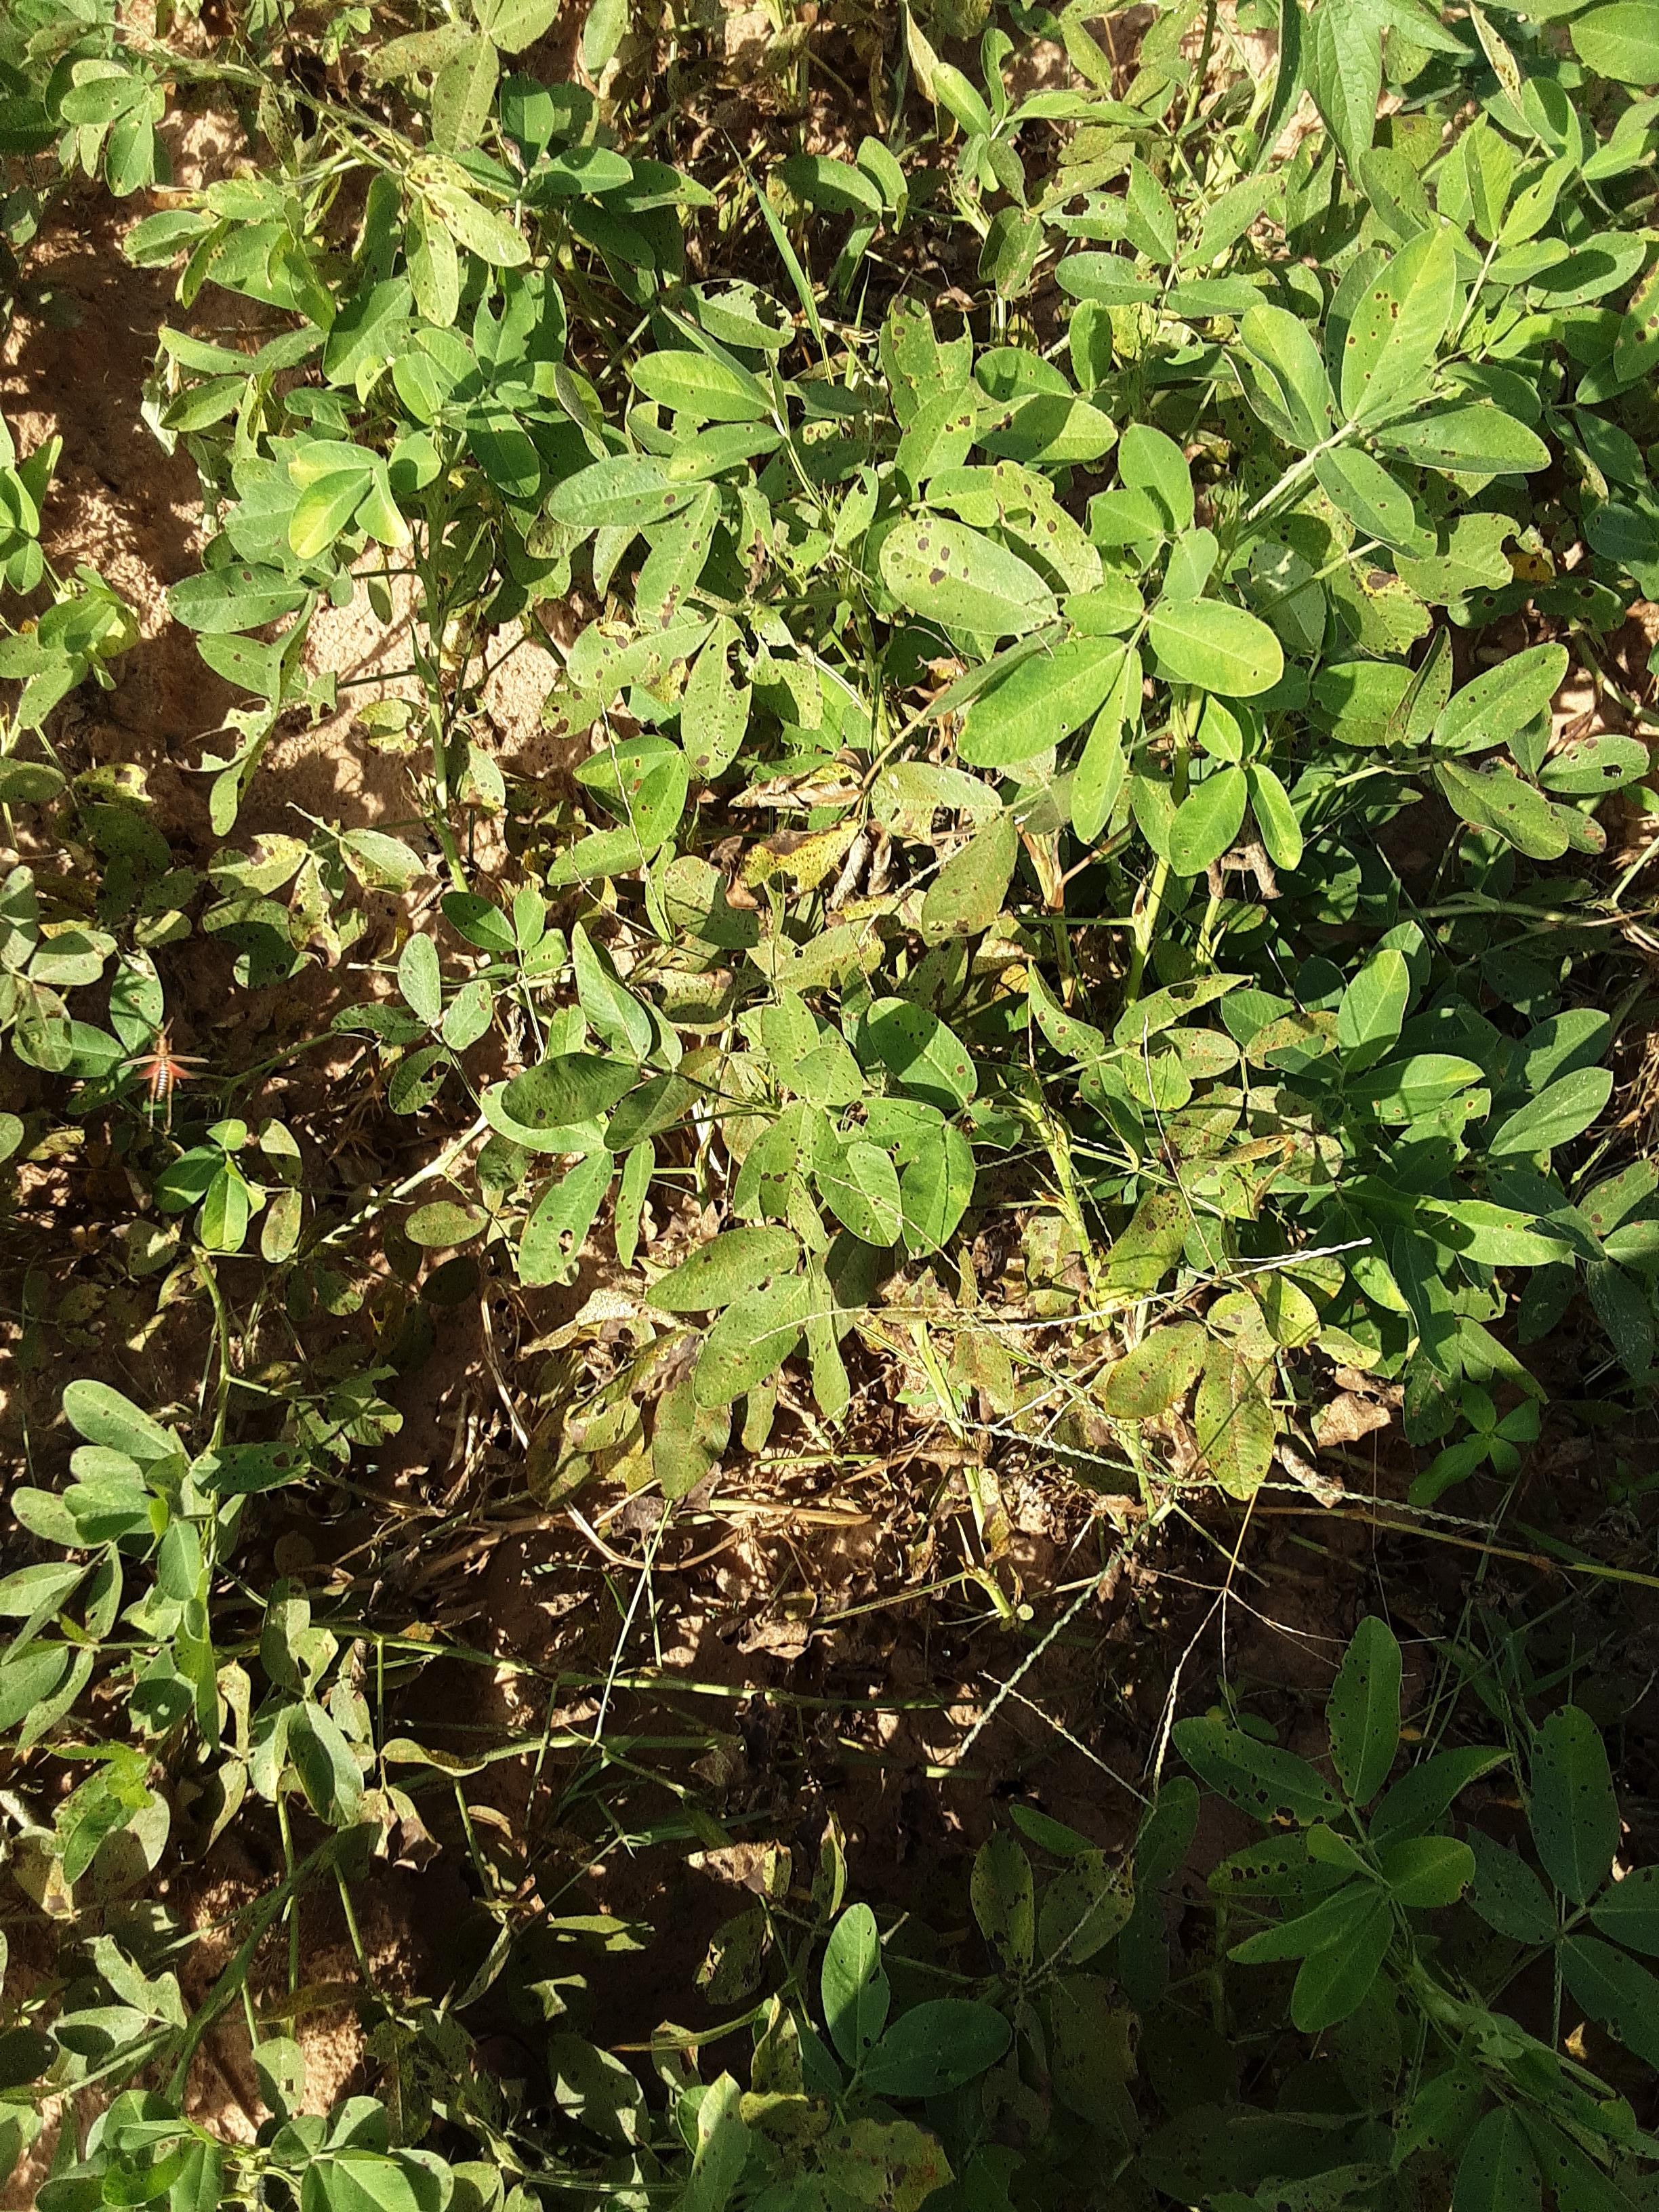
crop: groundnut
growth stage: flowering
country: Senegal
